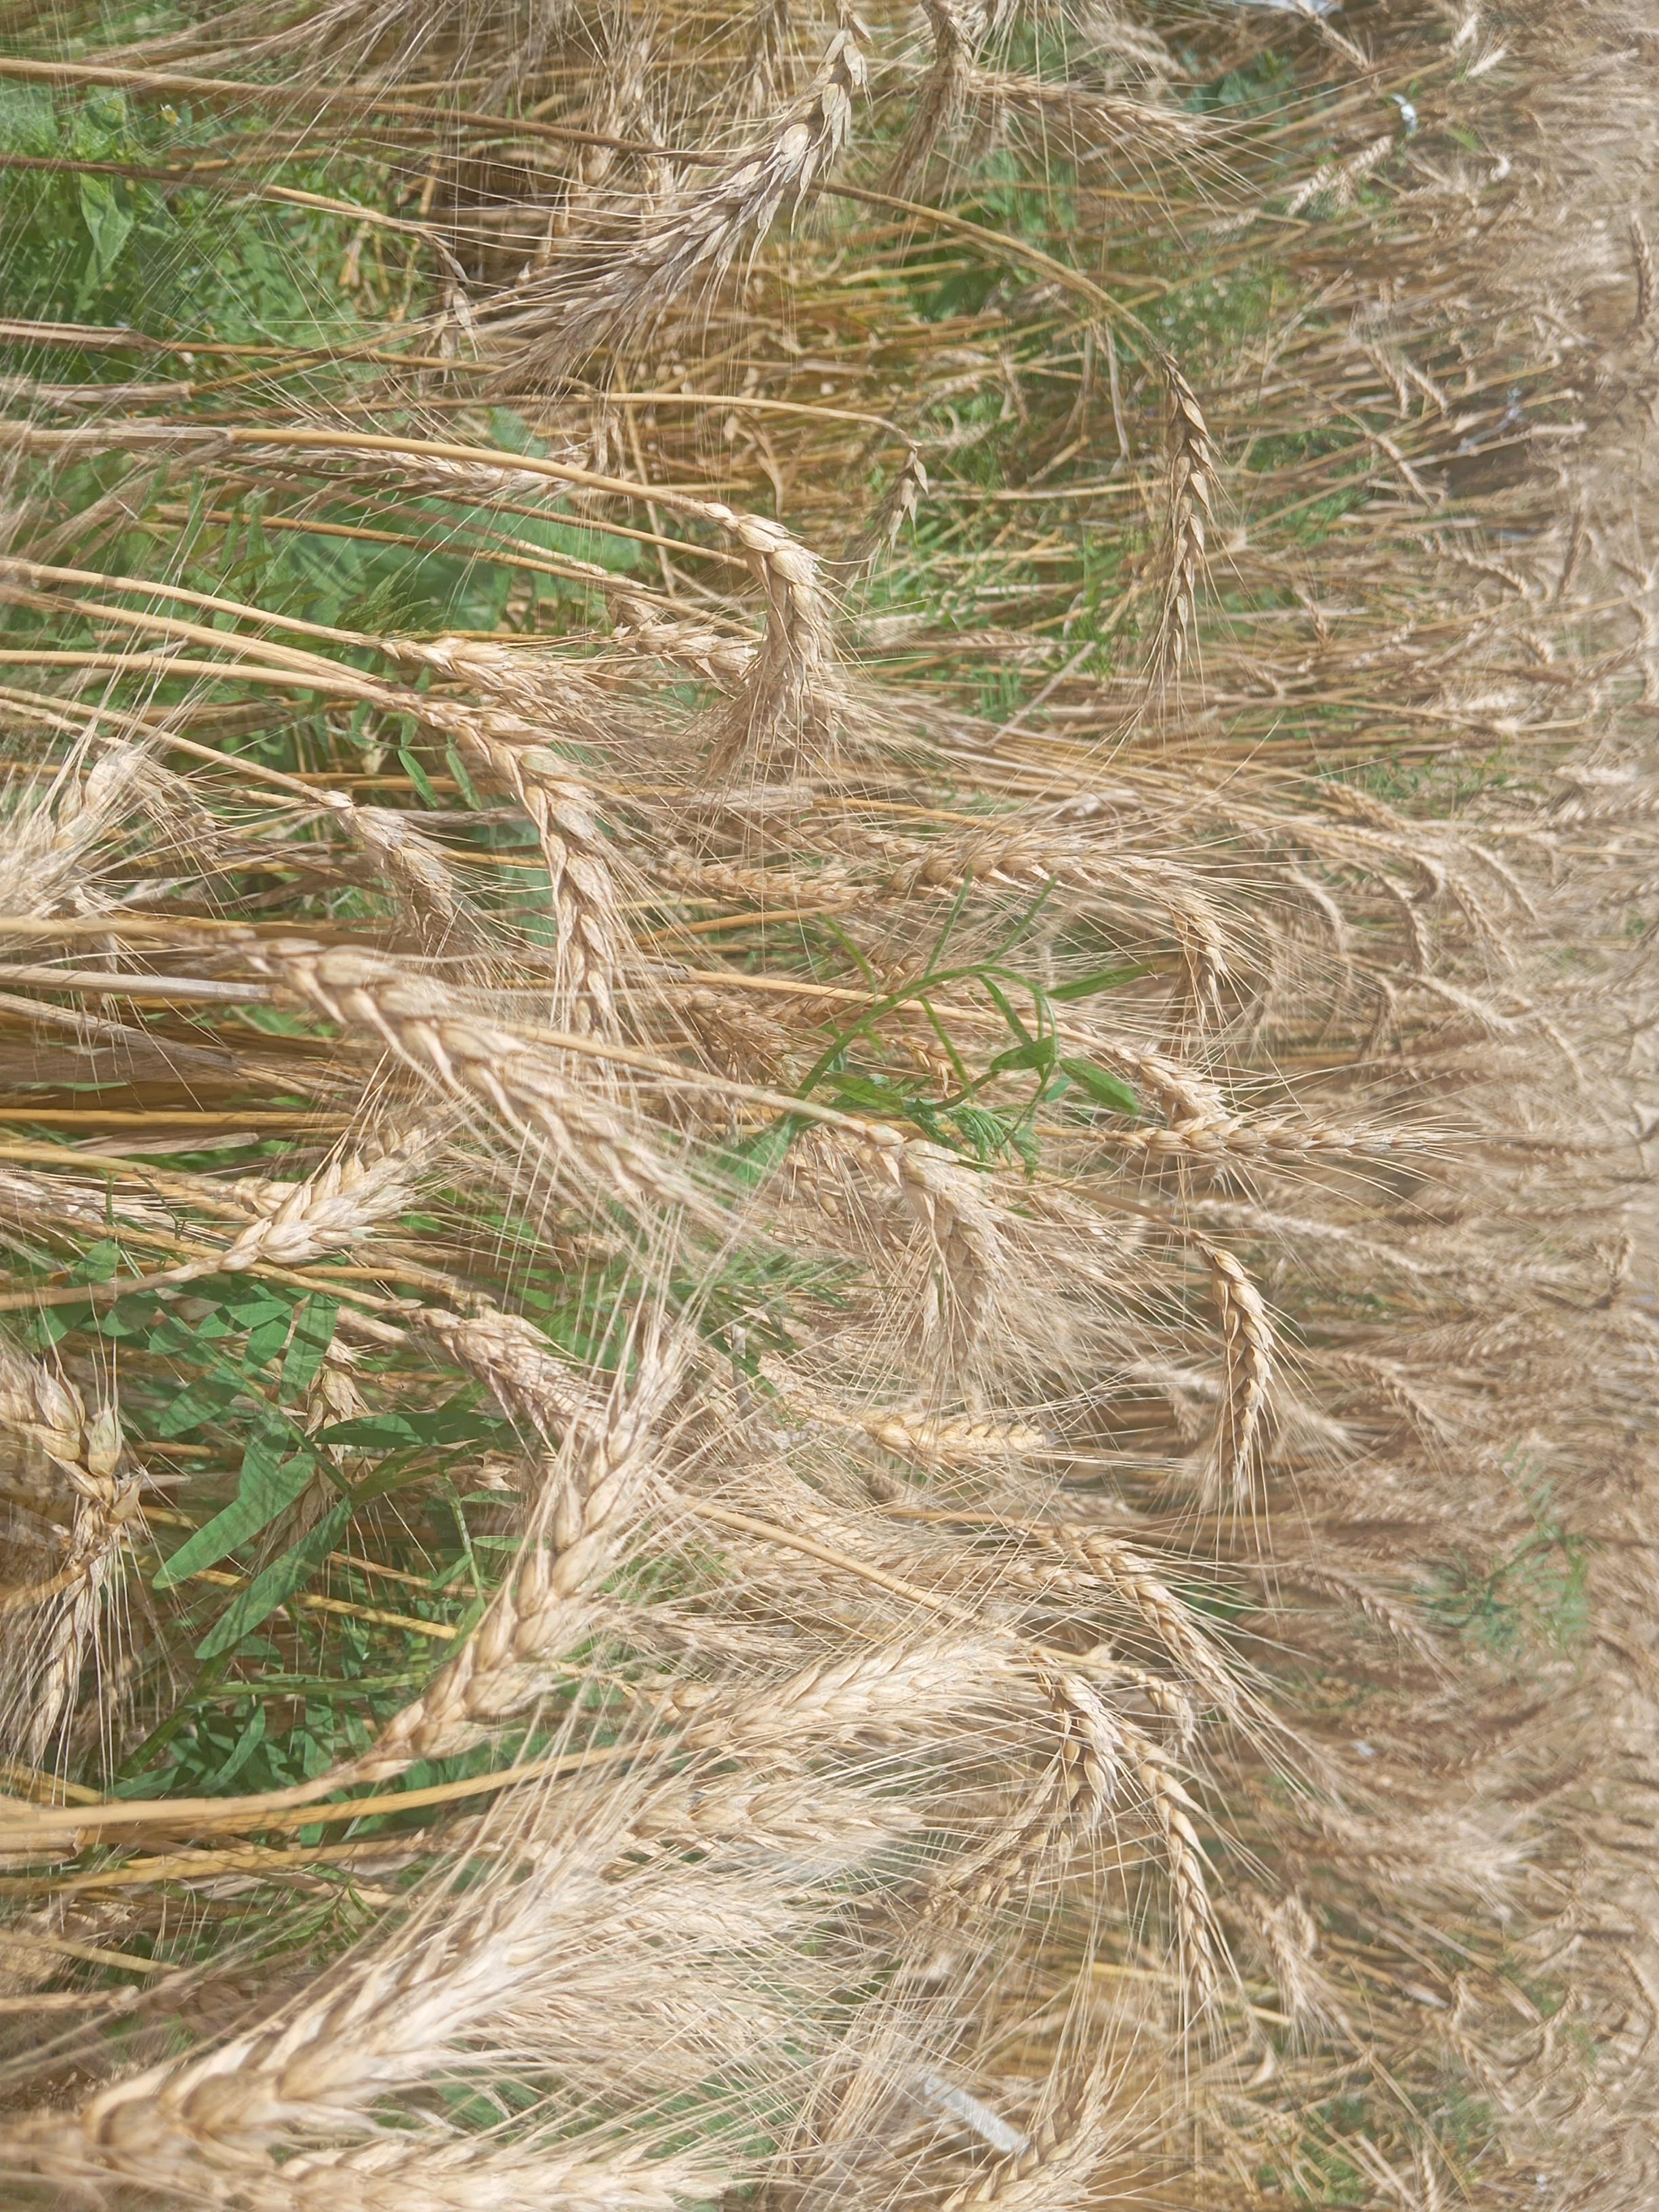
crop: wheat
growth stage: maturity
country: Kenya
